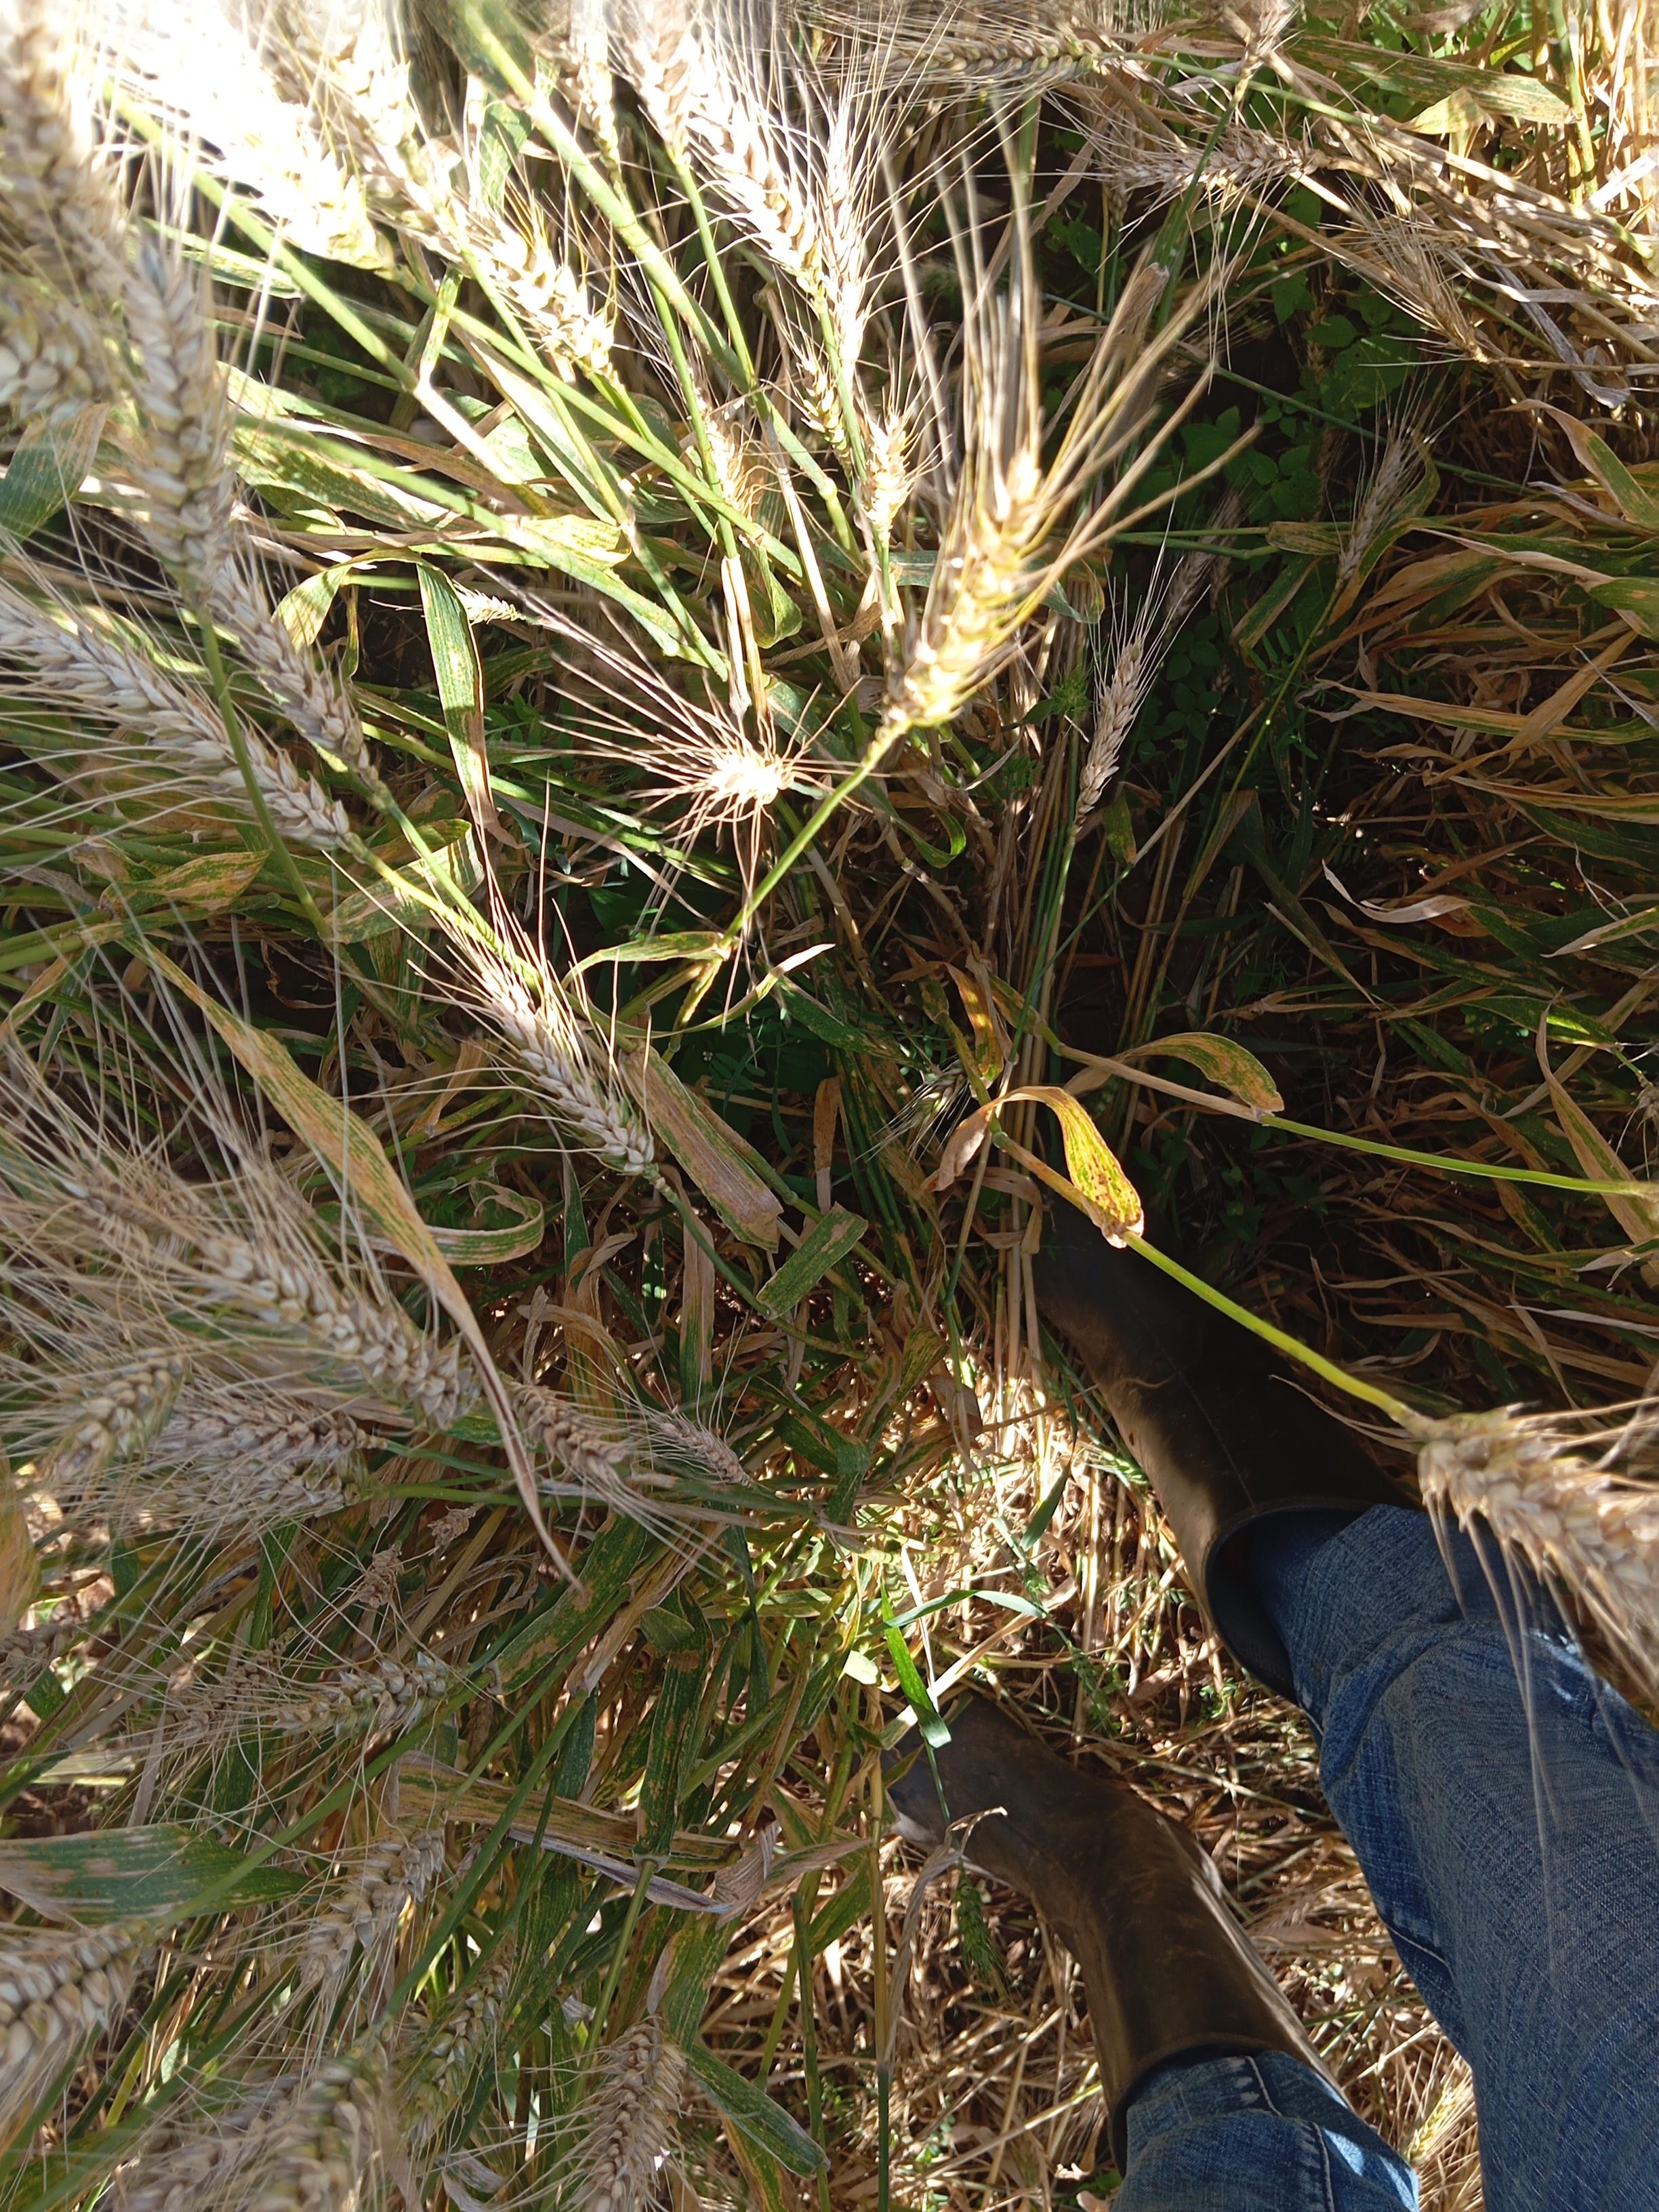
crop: wheat
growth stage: maturity
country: Kenya
